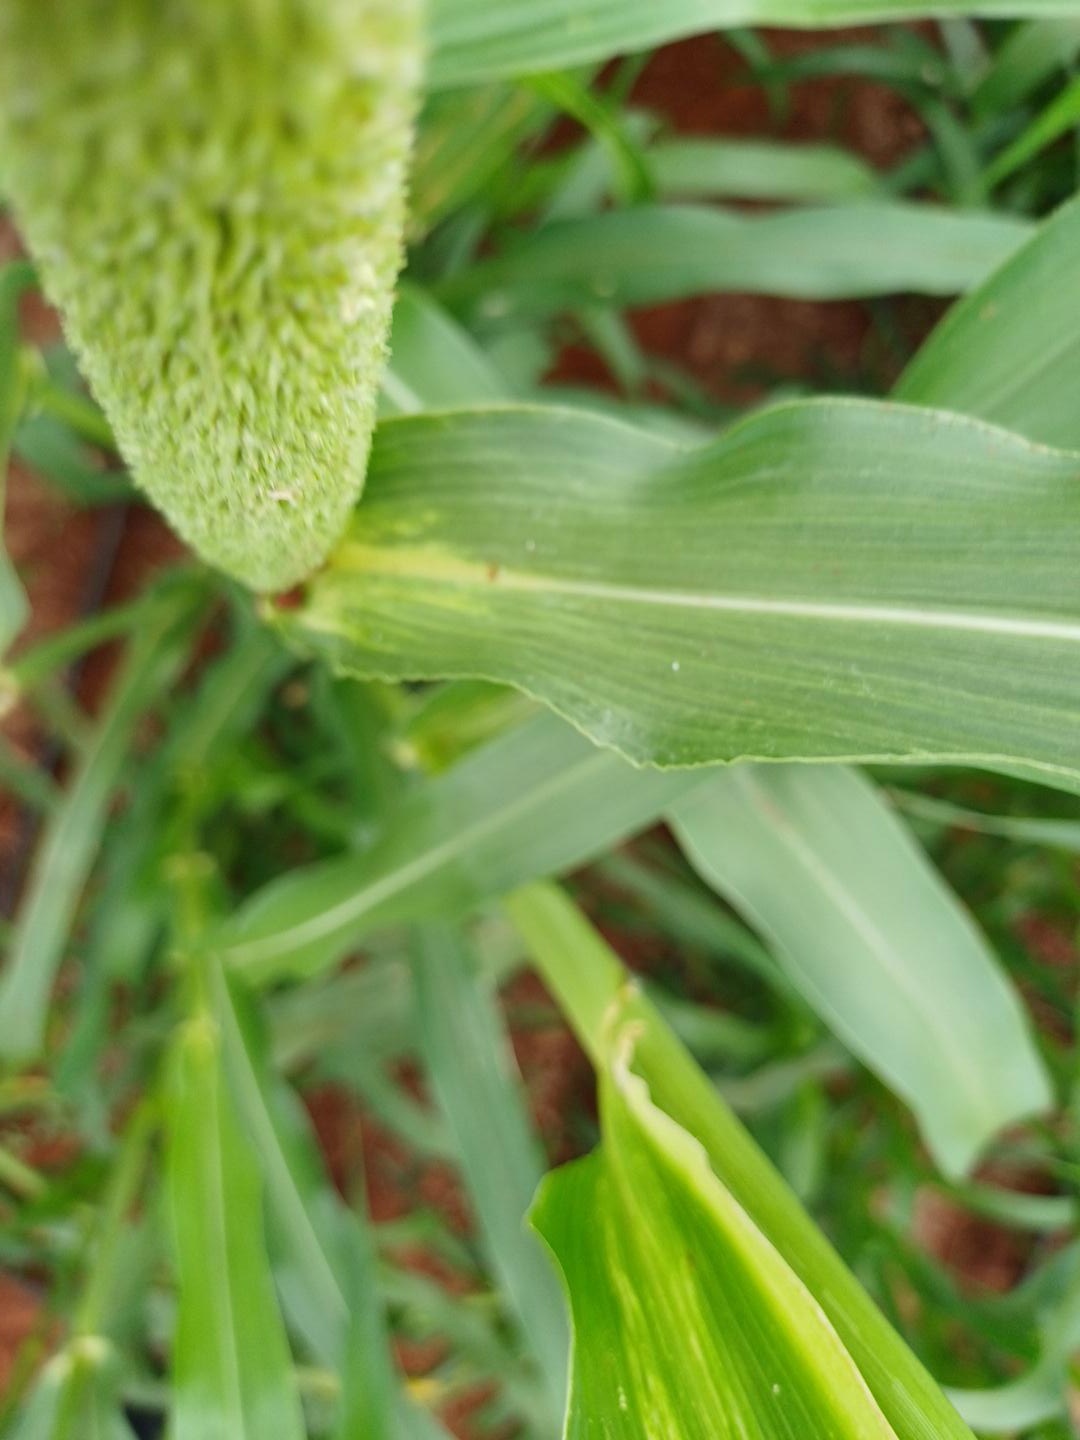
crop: pearl millet
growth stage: flowering
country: Kenya
